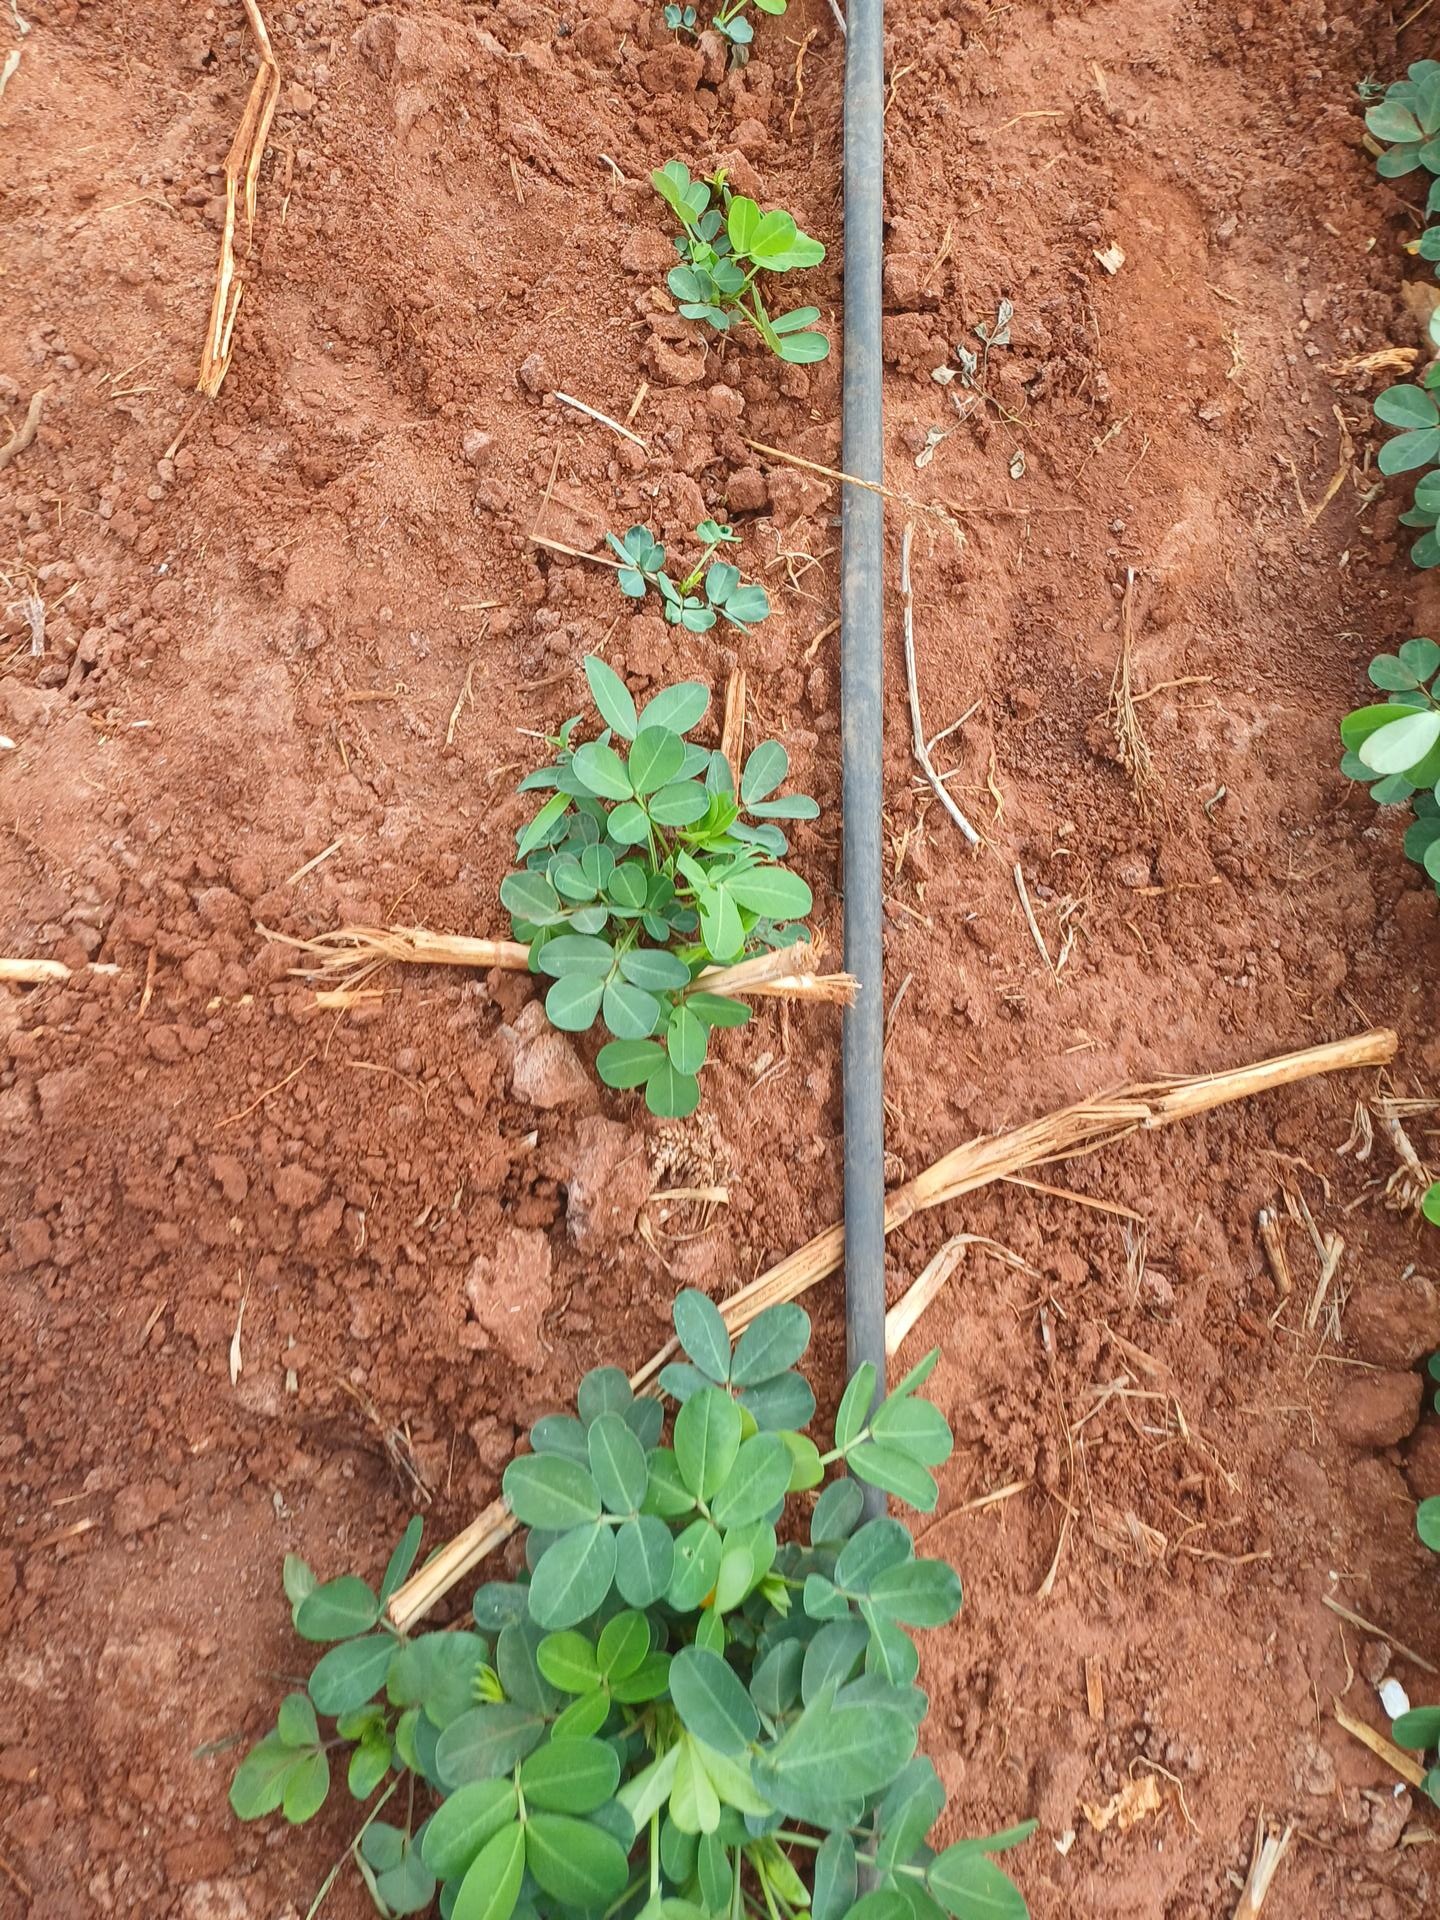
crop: groundnut
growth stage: flowering
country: Kenya
